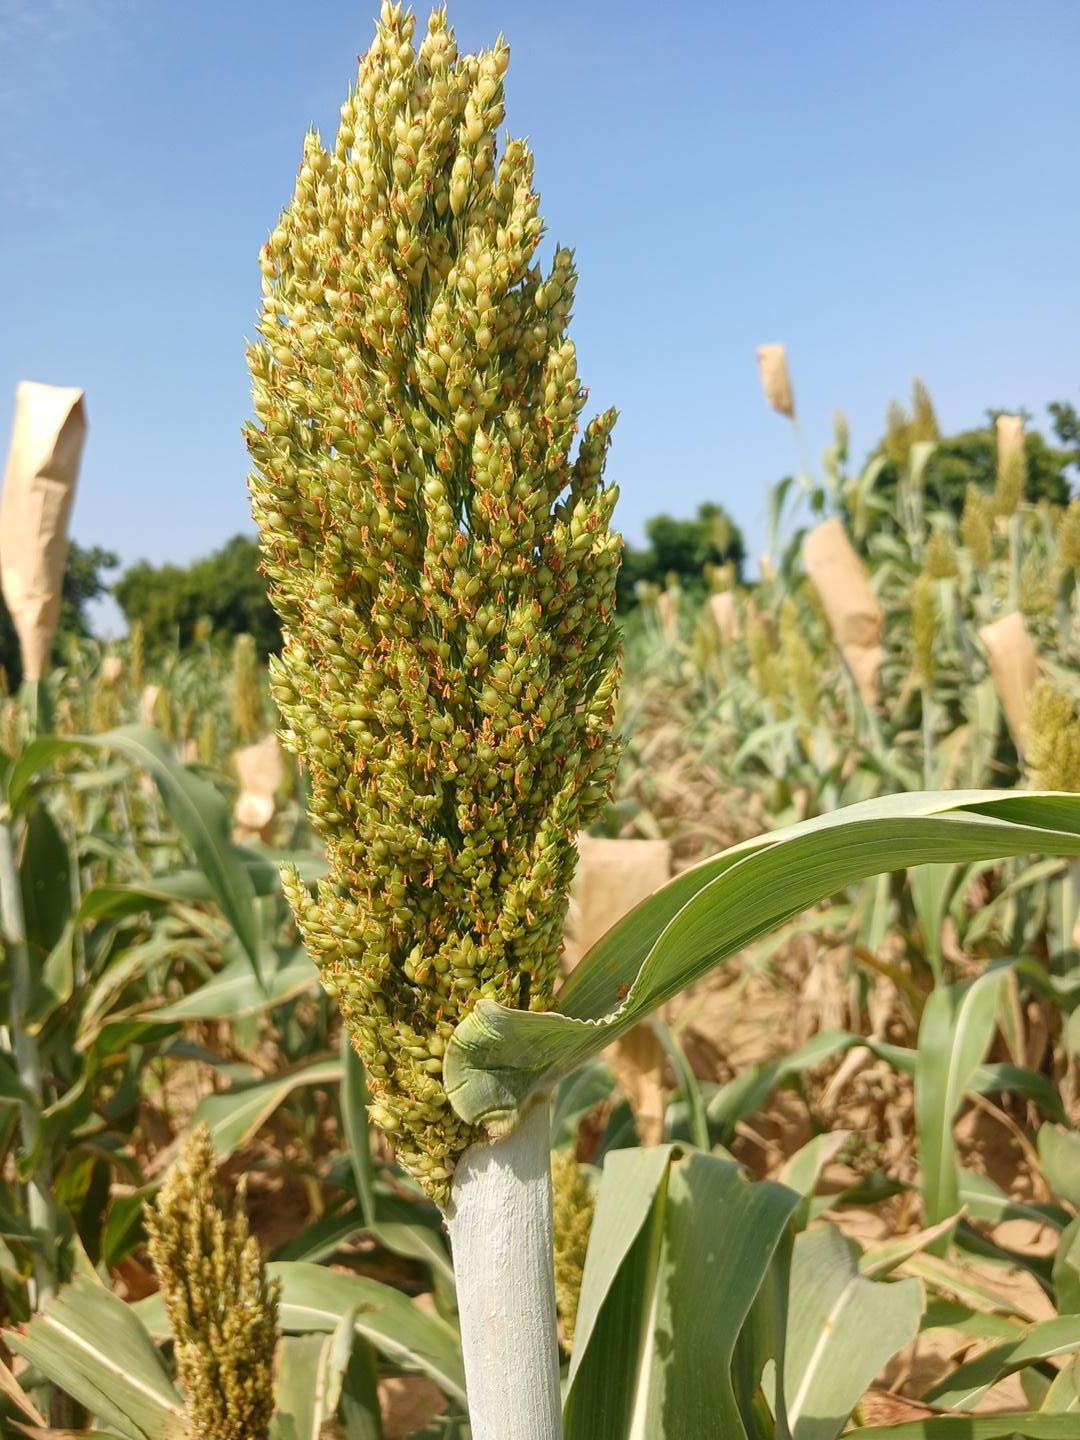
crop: sorghum
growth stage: filling grain
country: Senegal
